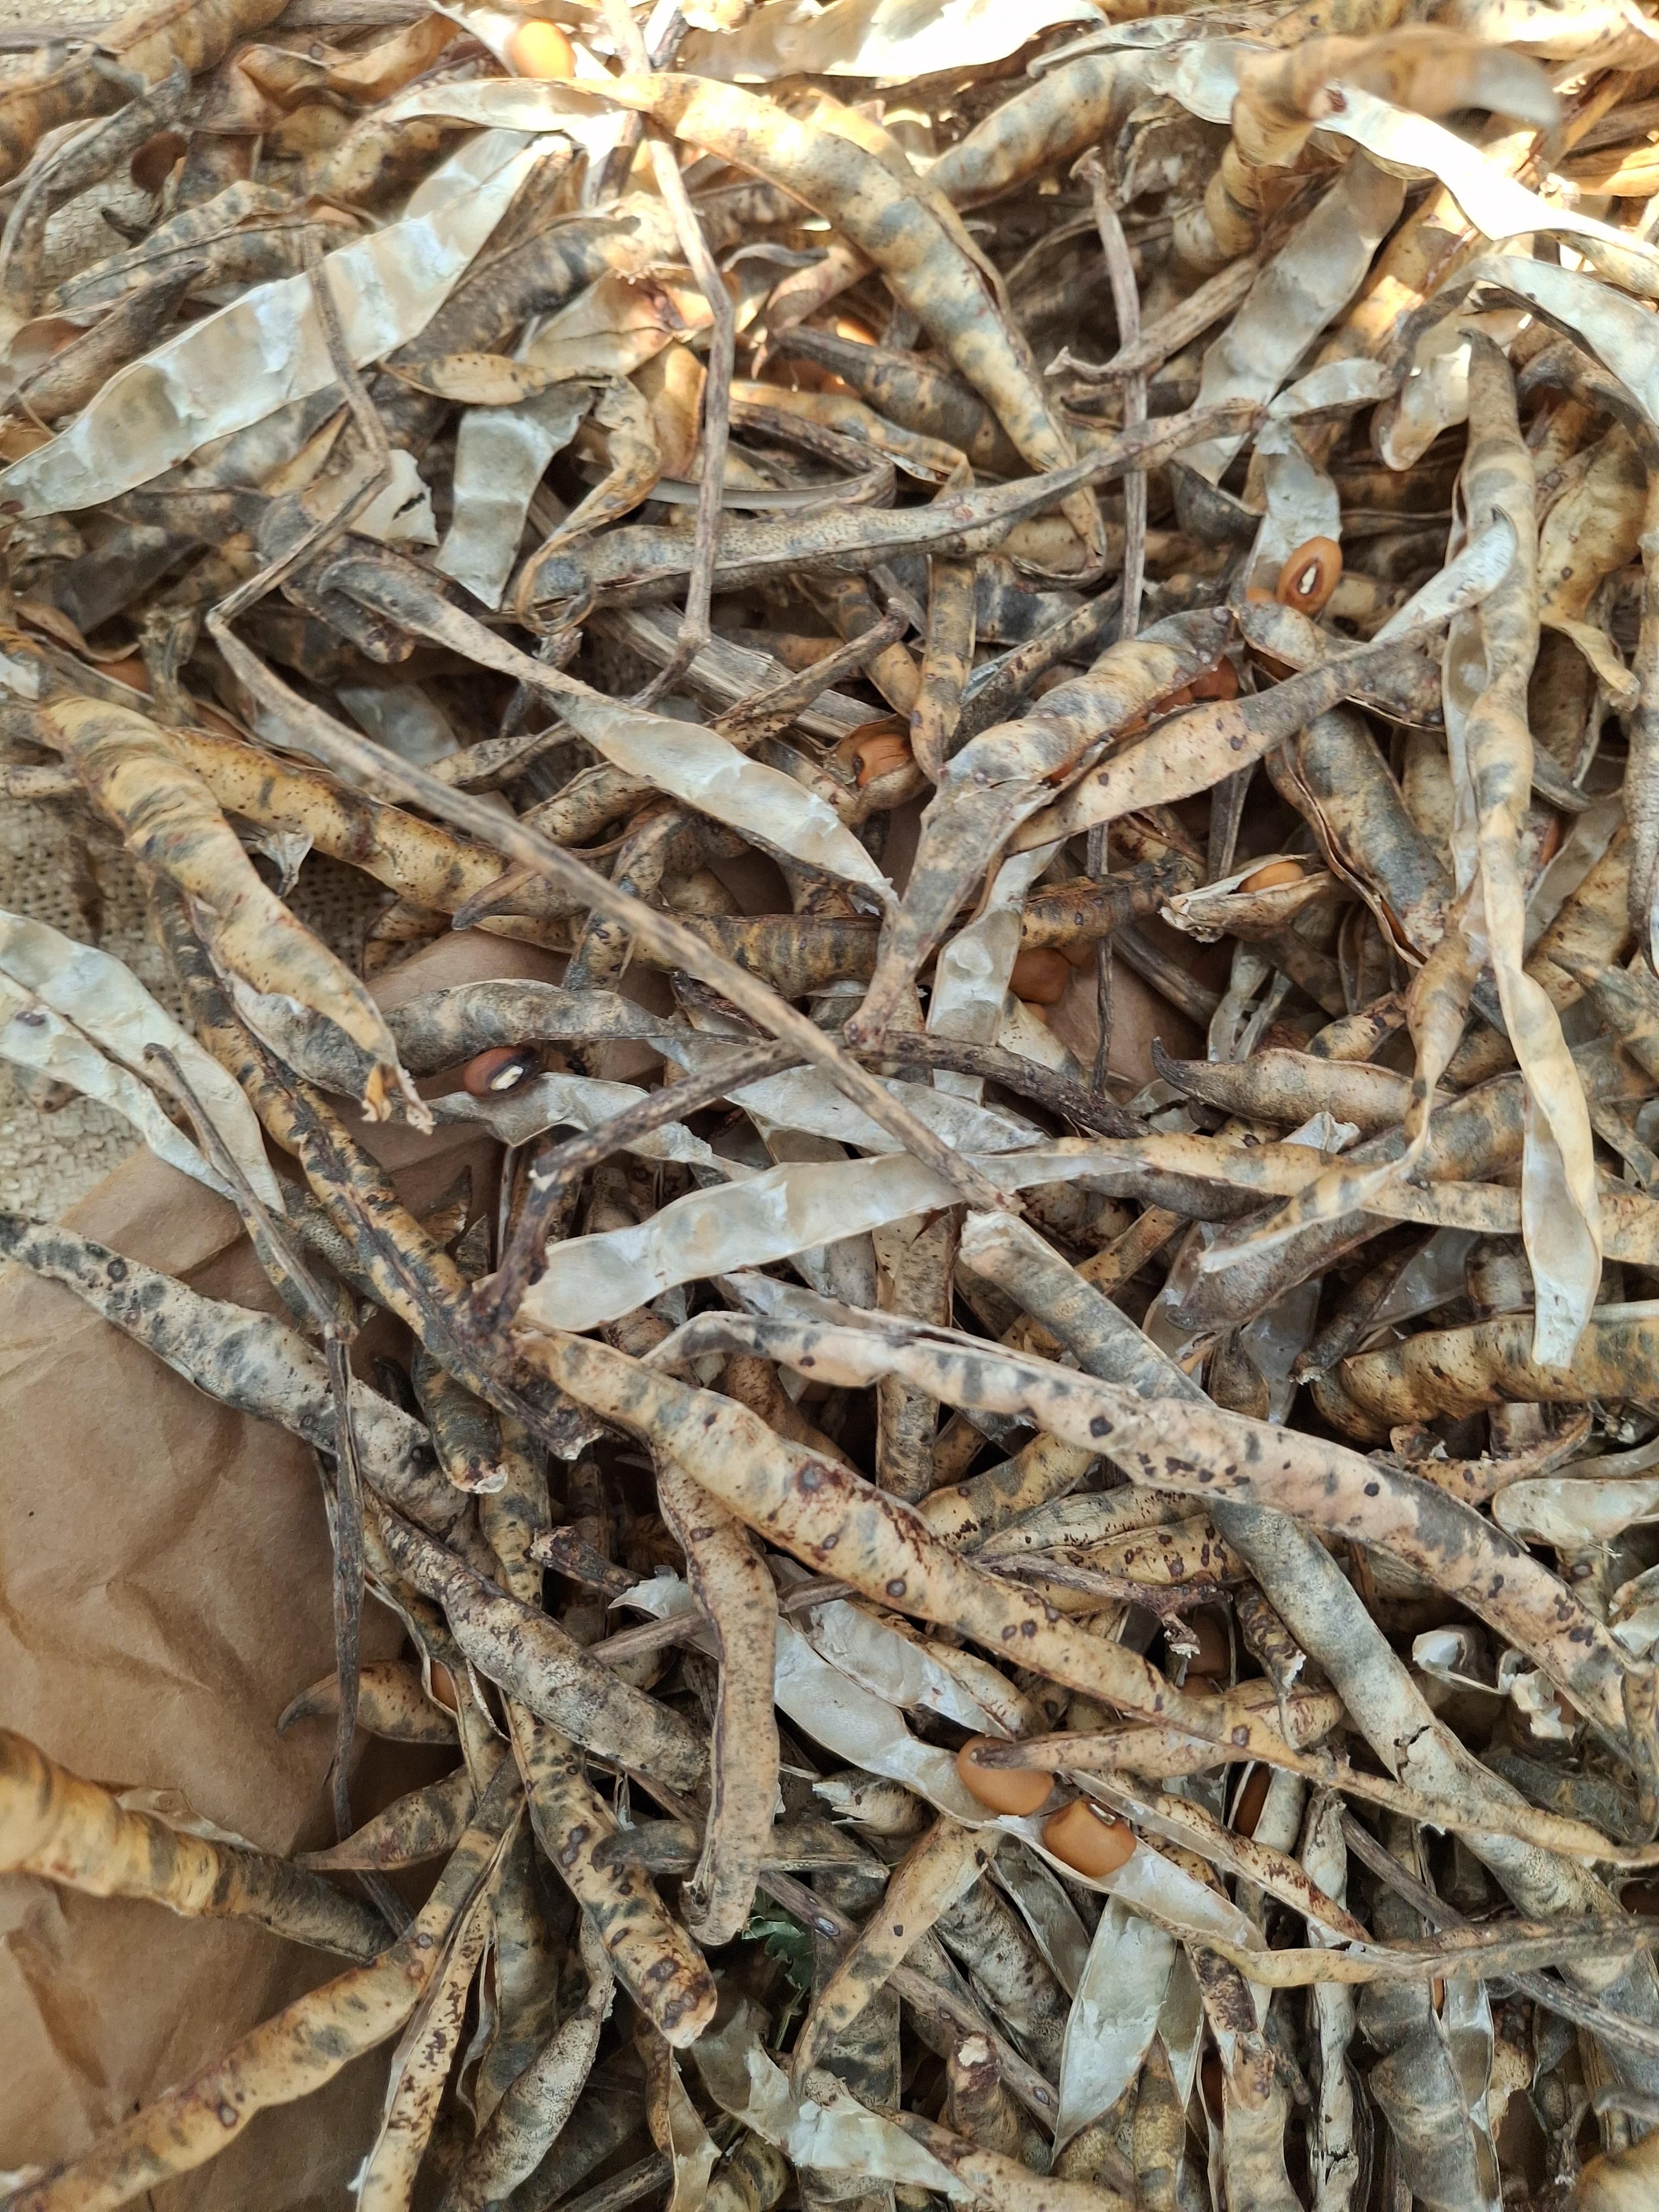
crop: cowpea
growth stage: harvest
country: Nigeria
